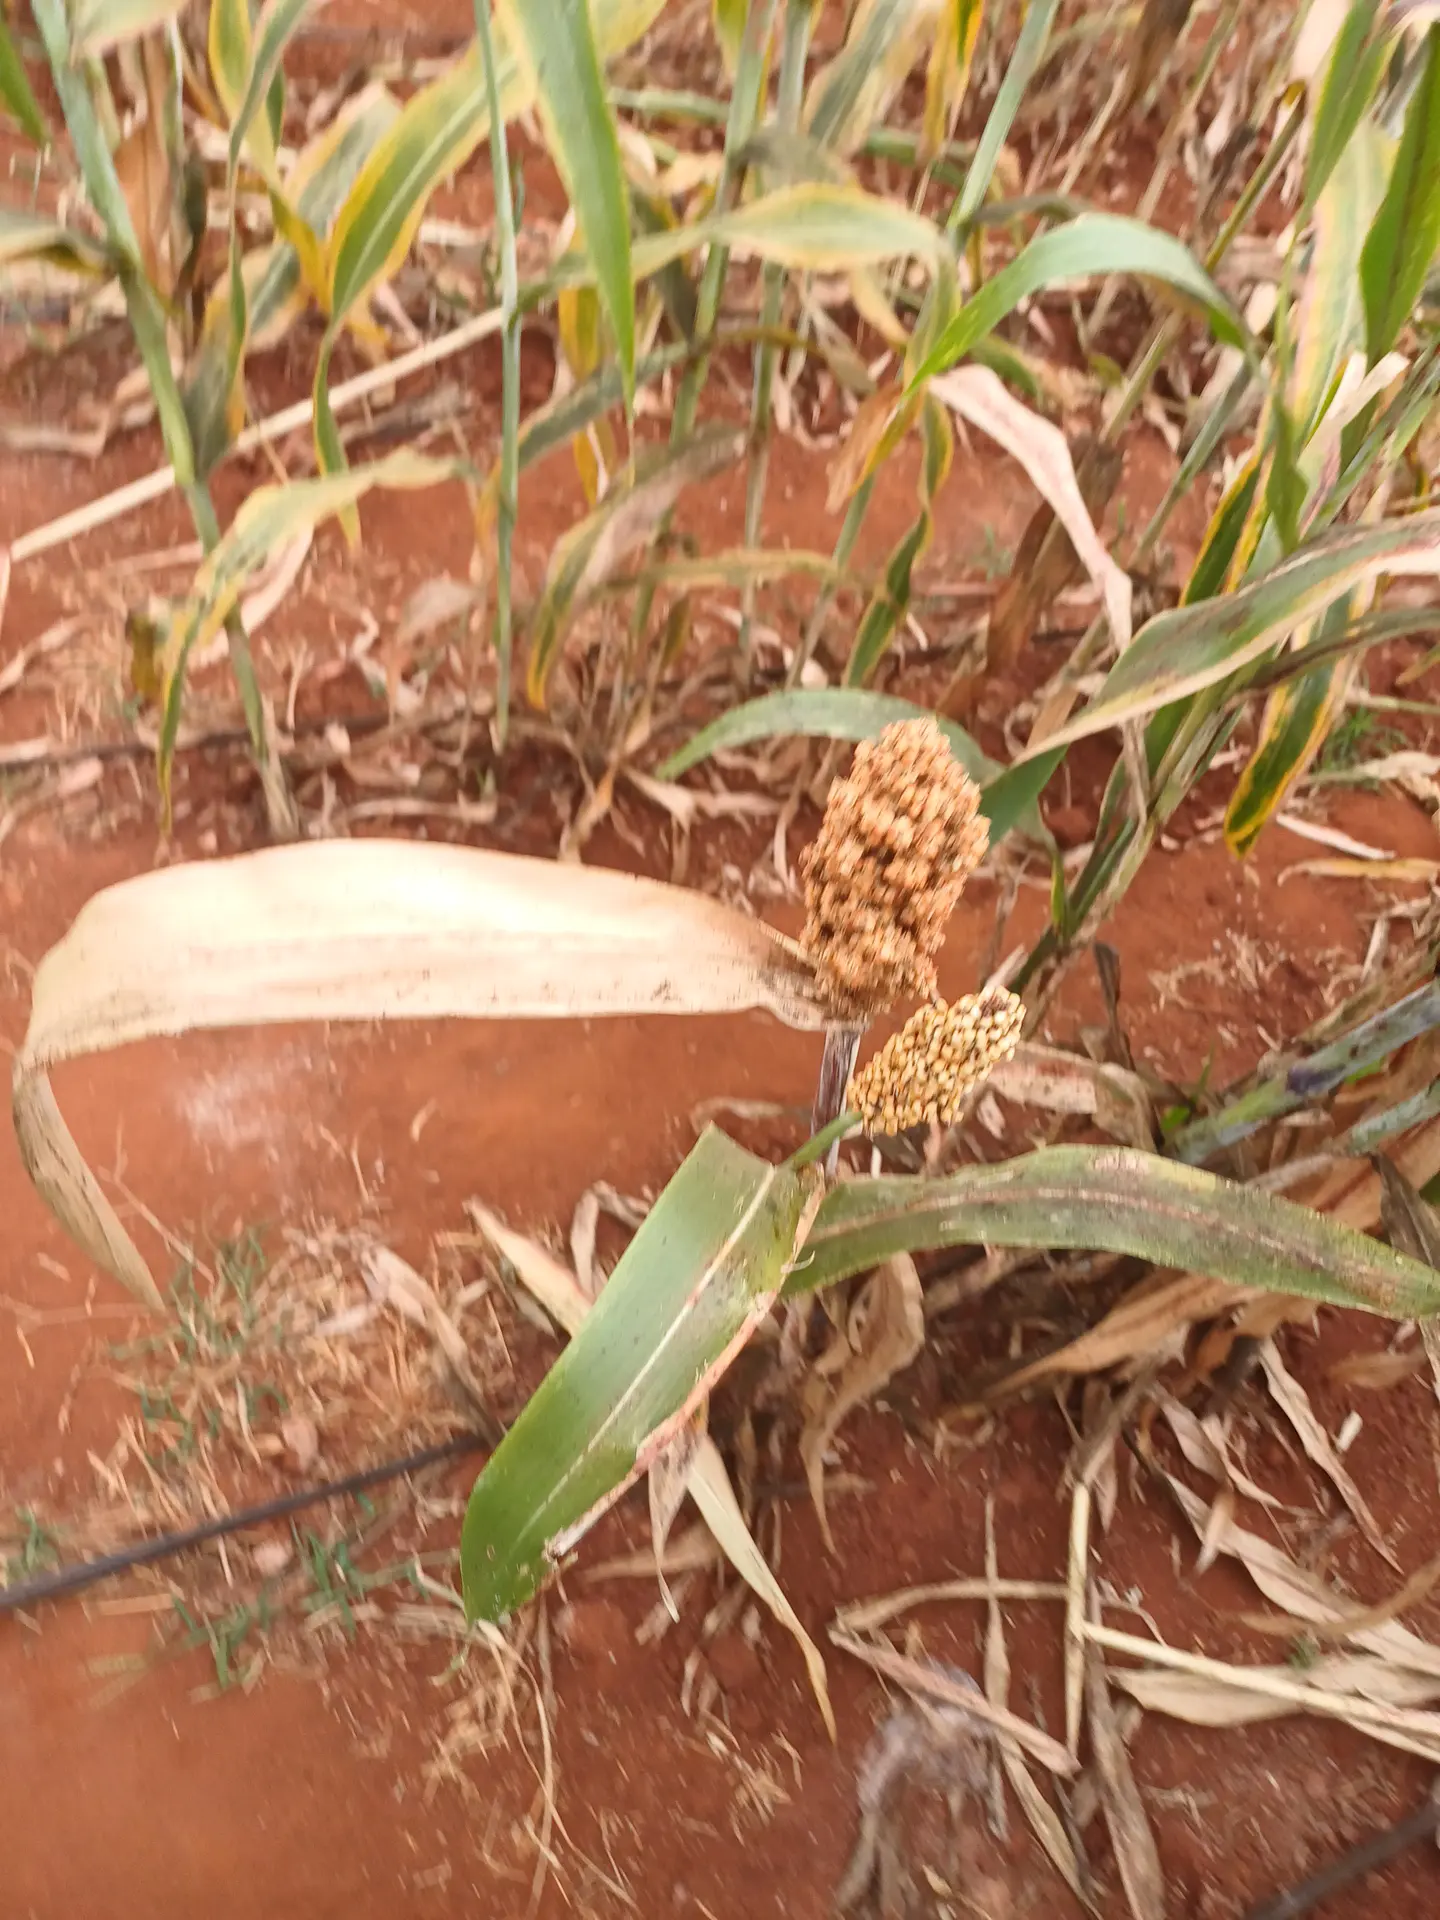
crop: sorghum
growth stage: maturity
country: Kenya
